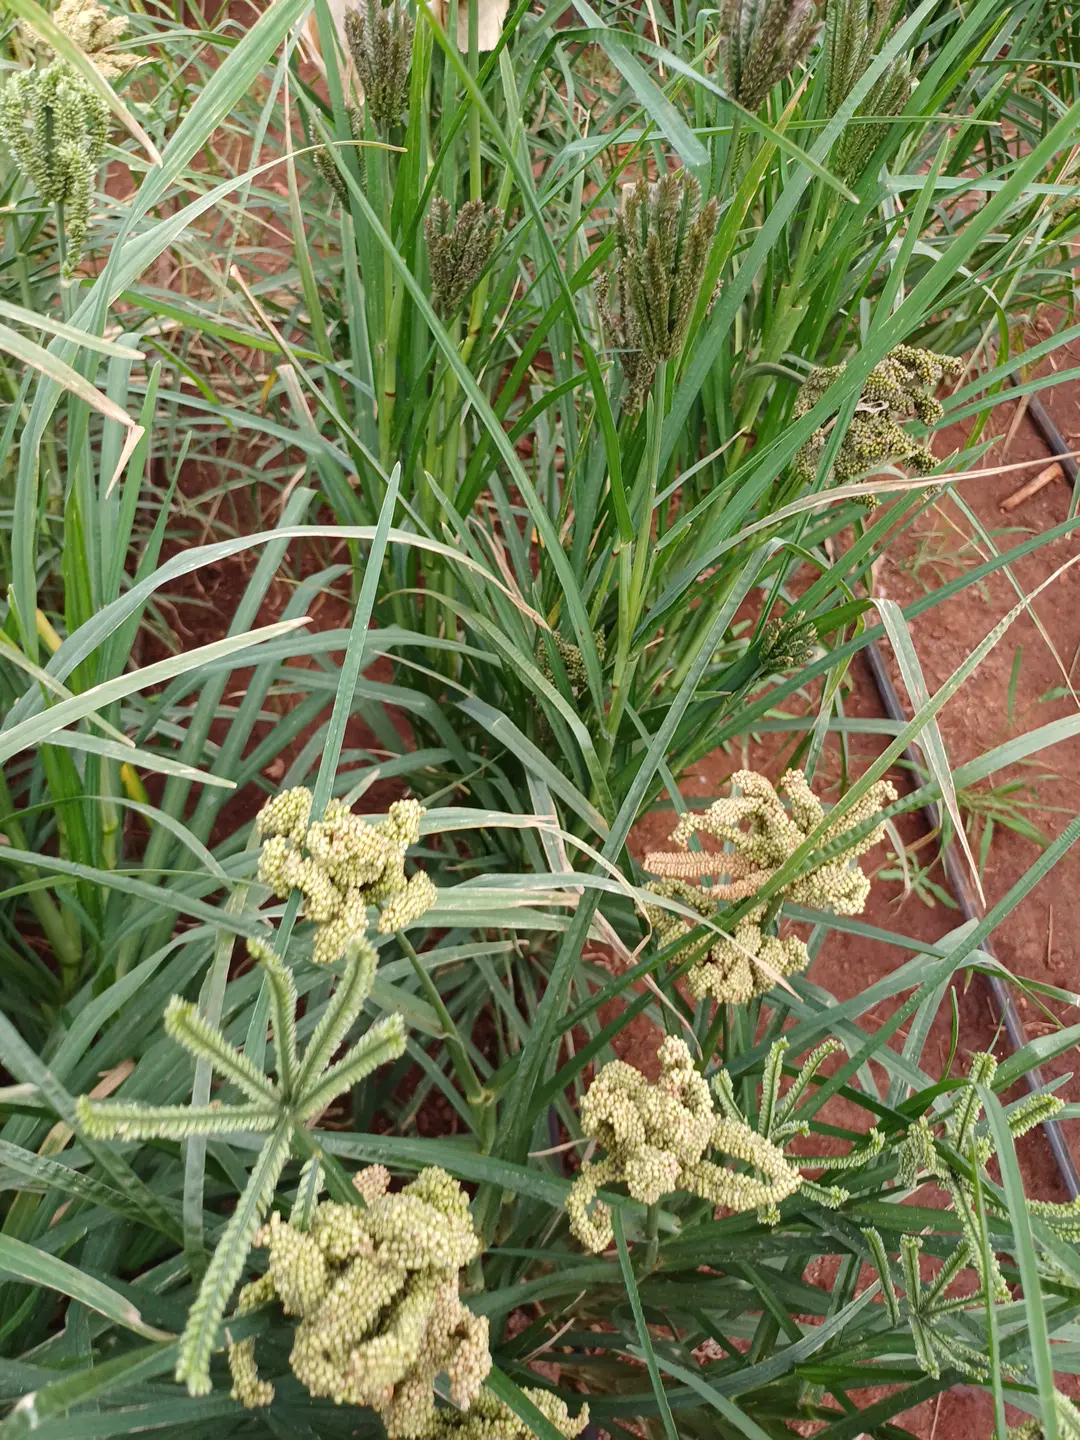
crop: finger millet
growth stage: filling grain
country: Kenya
